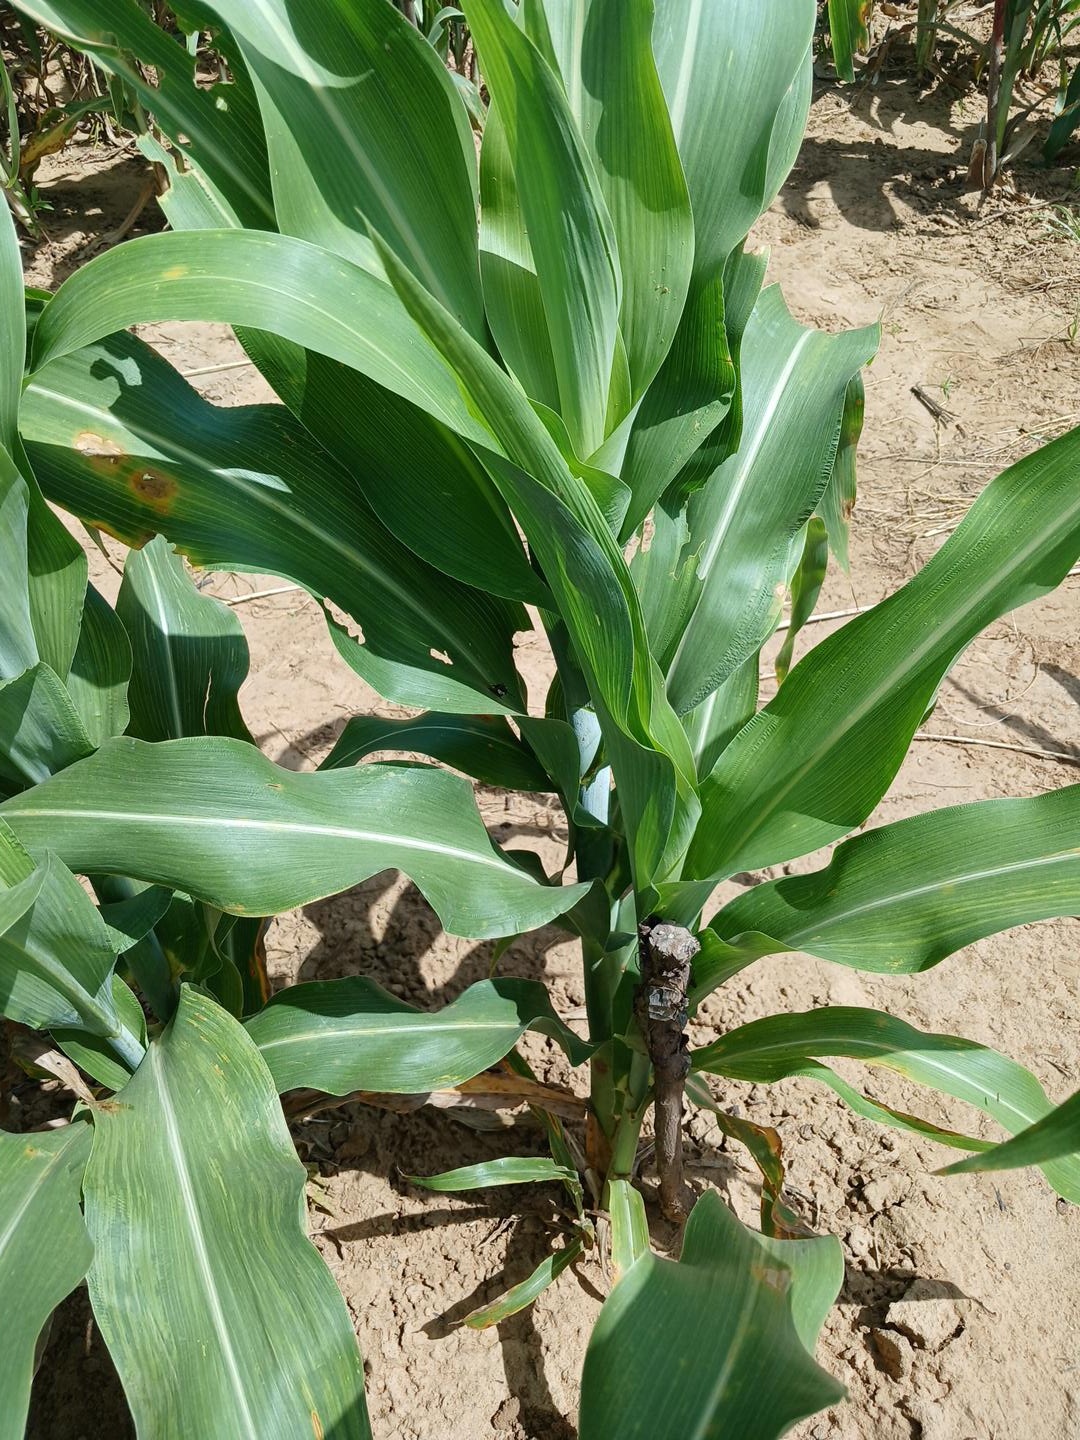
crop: sorghum
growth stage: vegetative
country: Senegal
